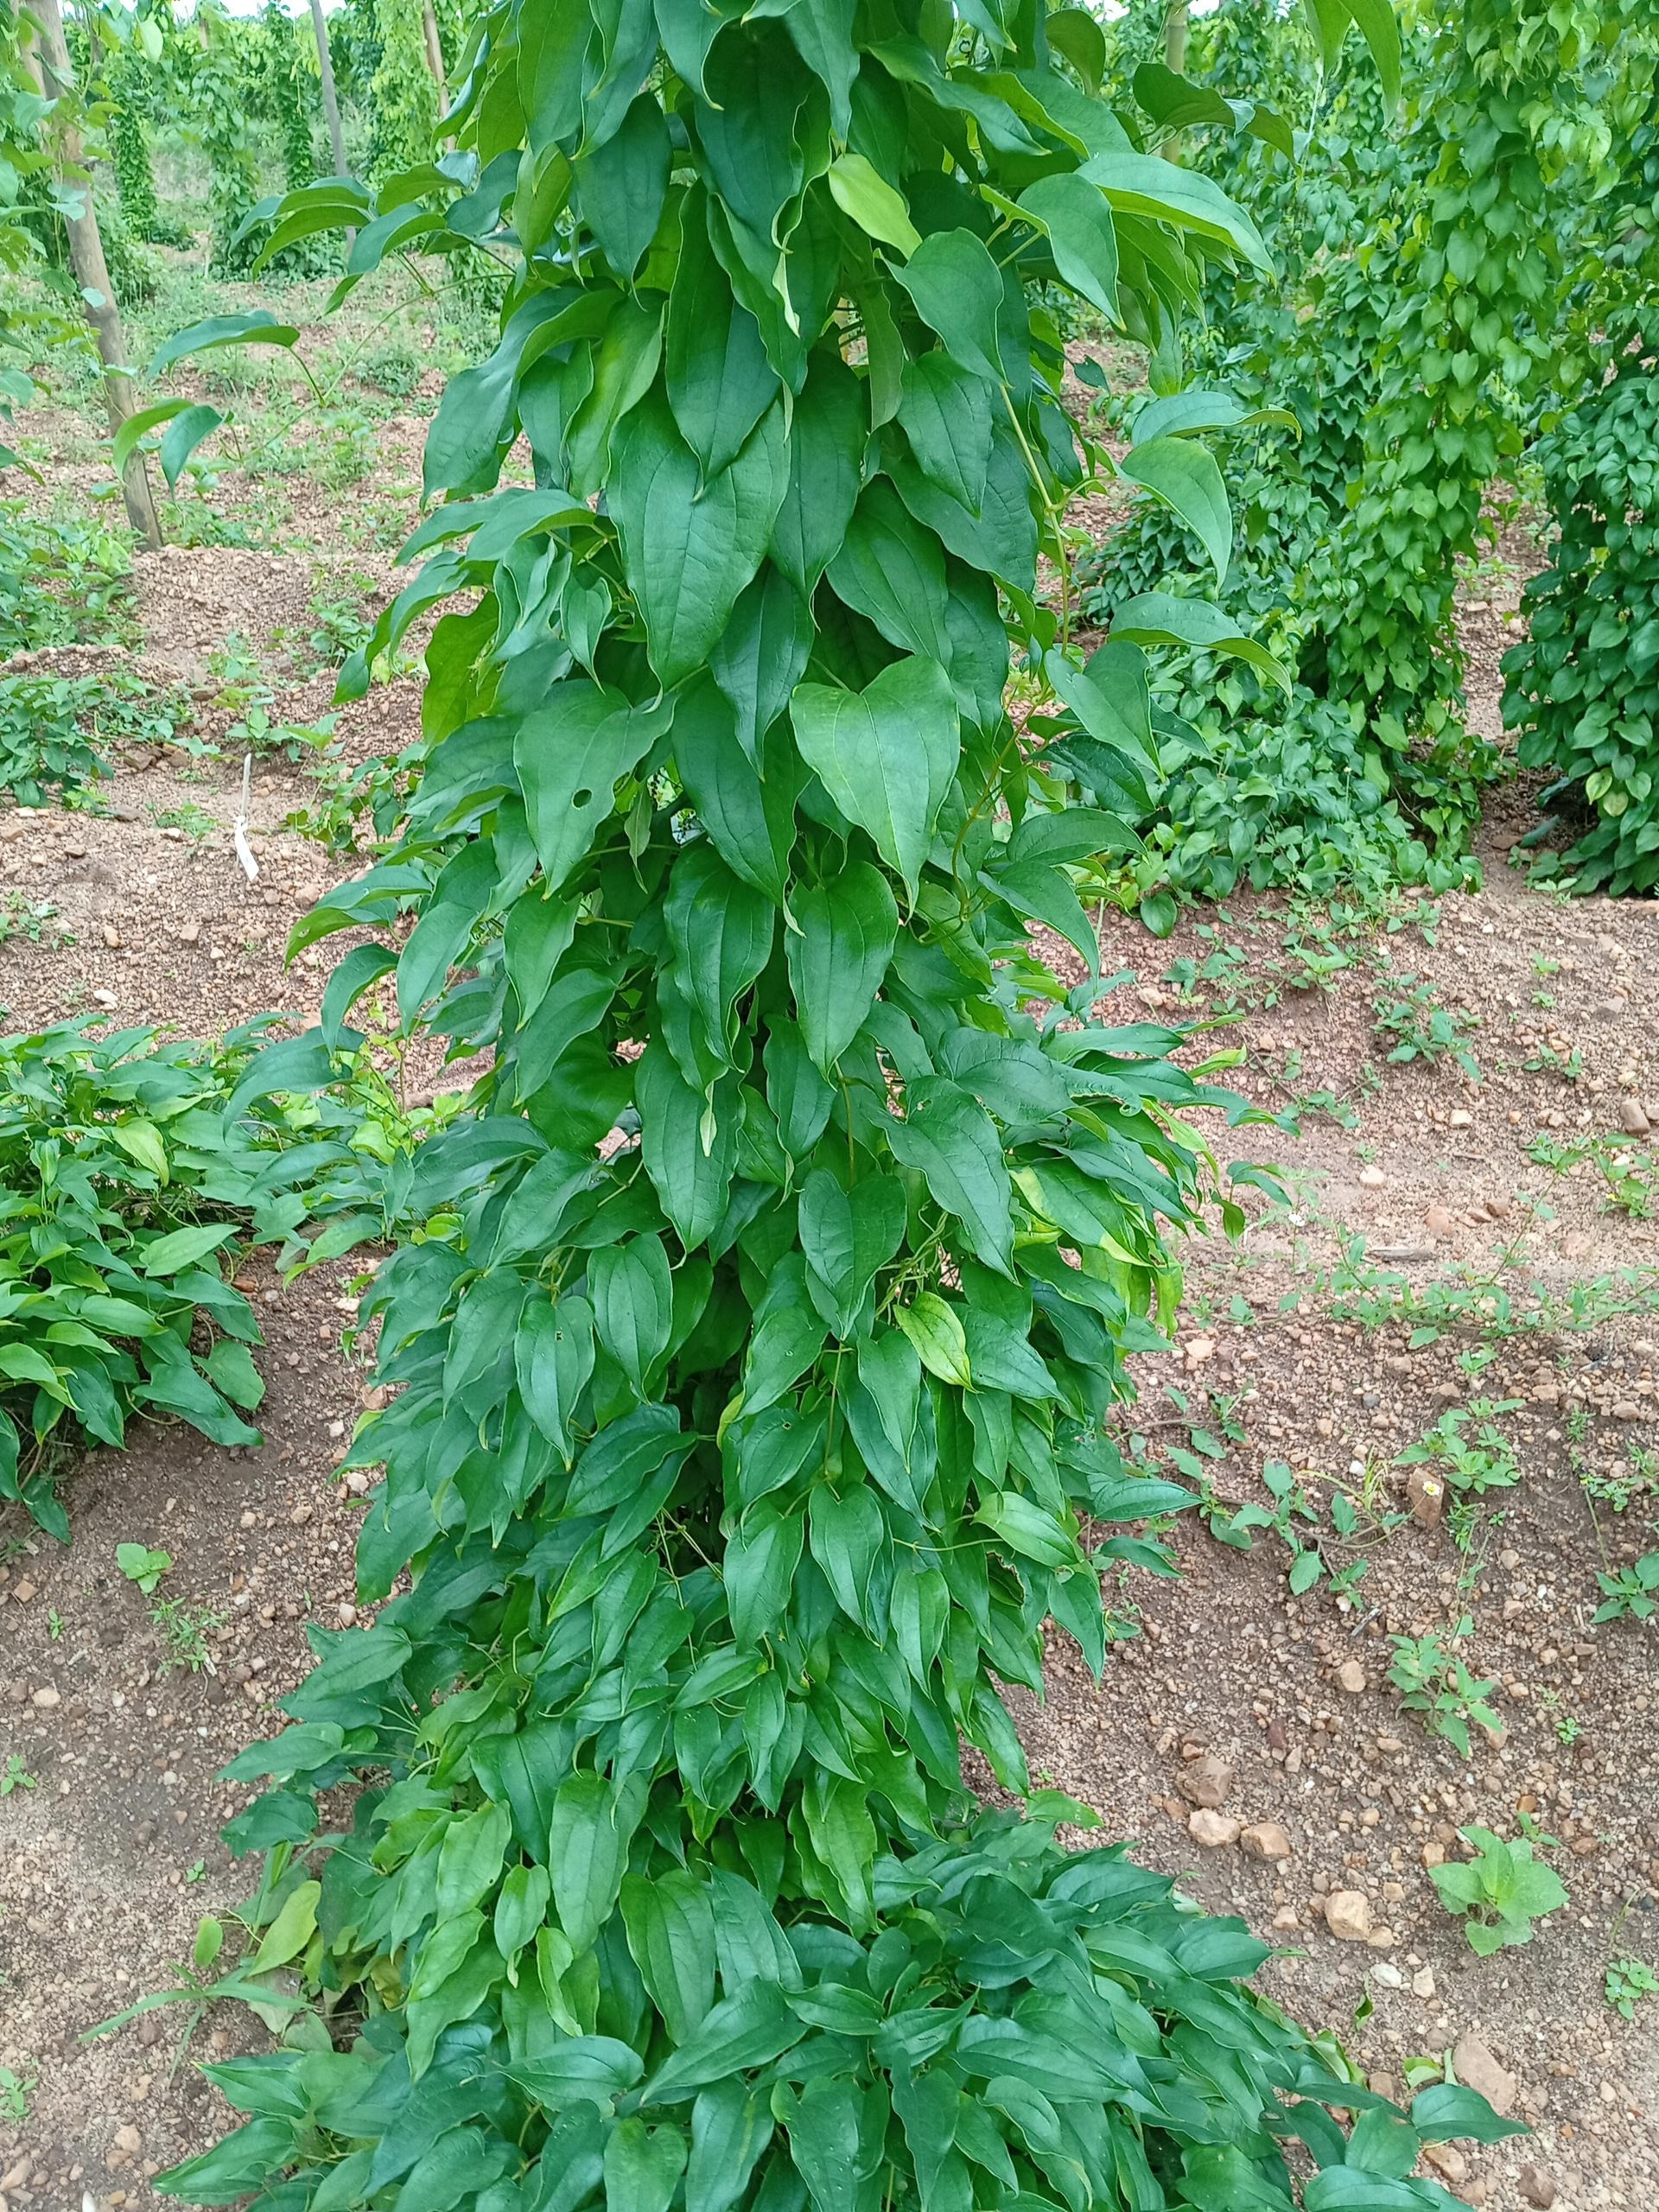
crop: yam
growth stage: vegetative
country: Nigeria
